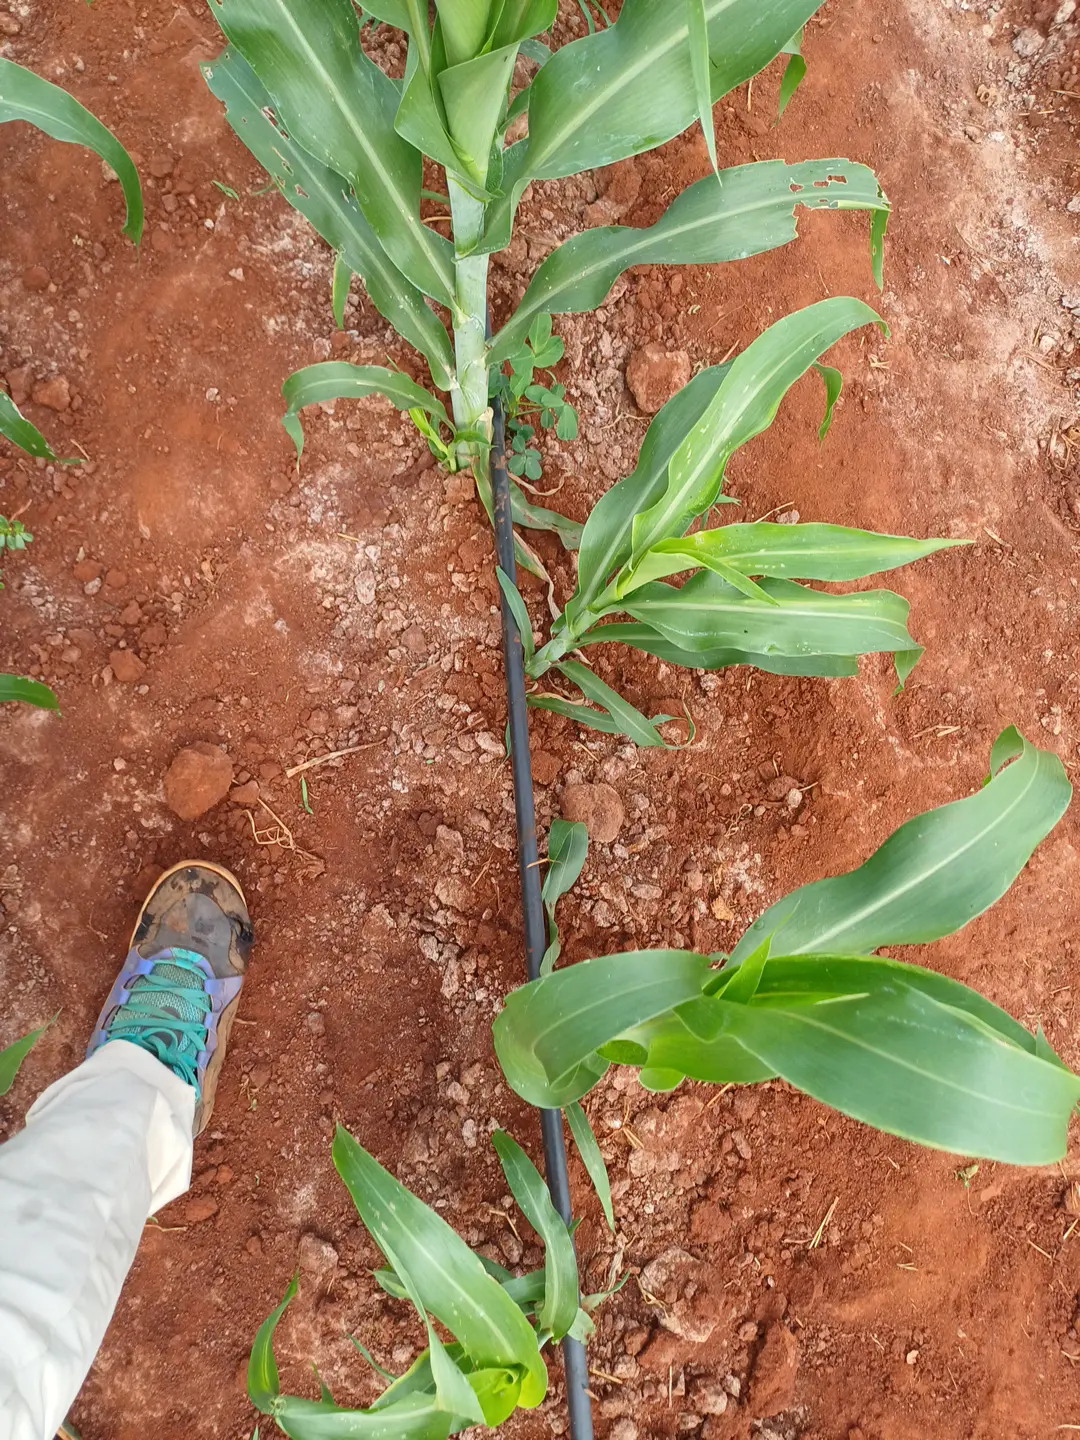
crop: sorghum
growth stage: elongation stem
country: Kenya
